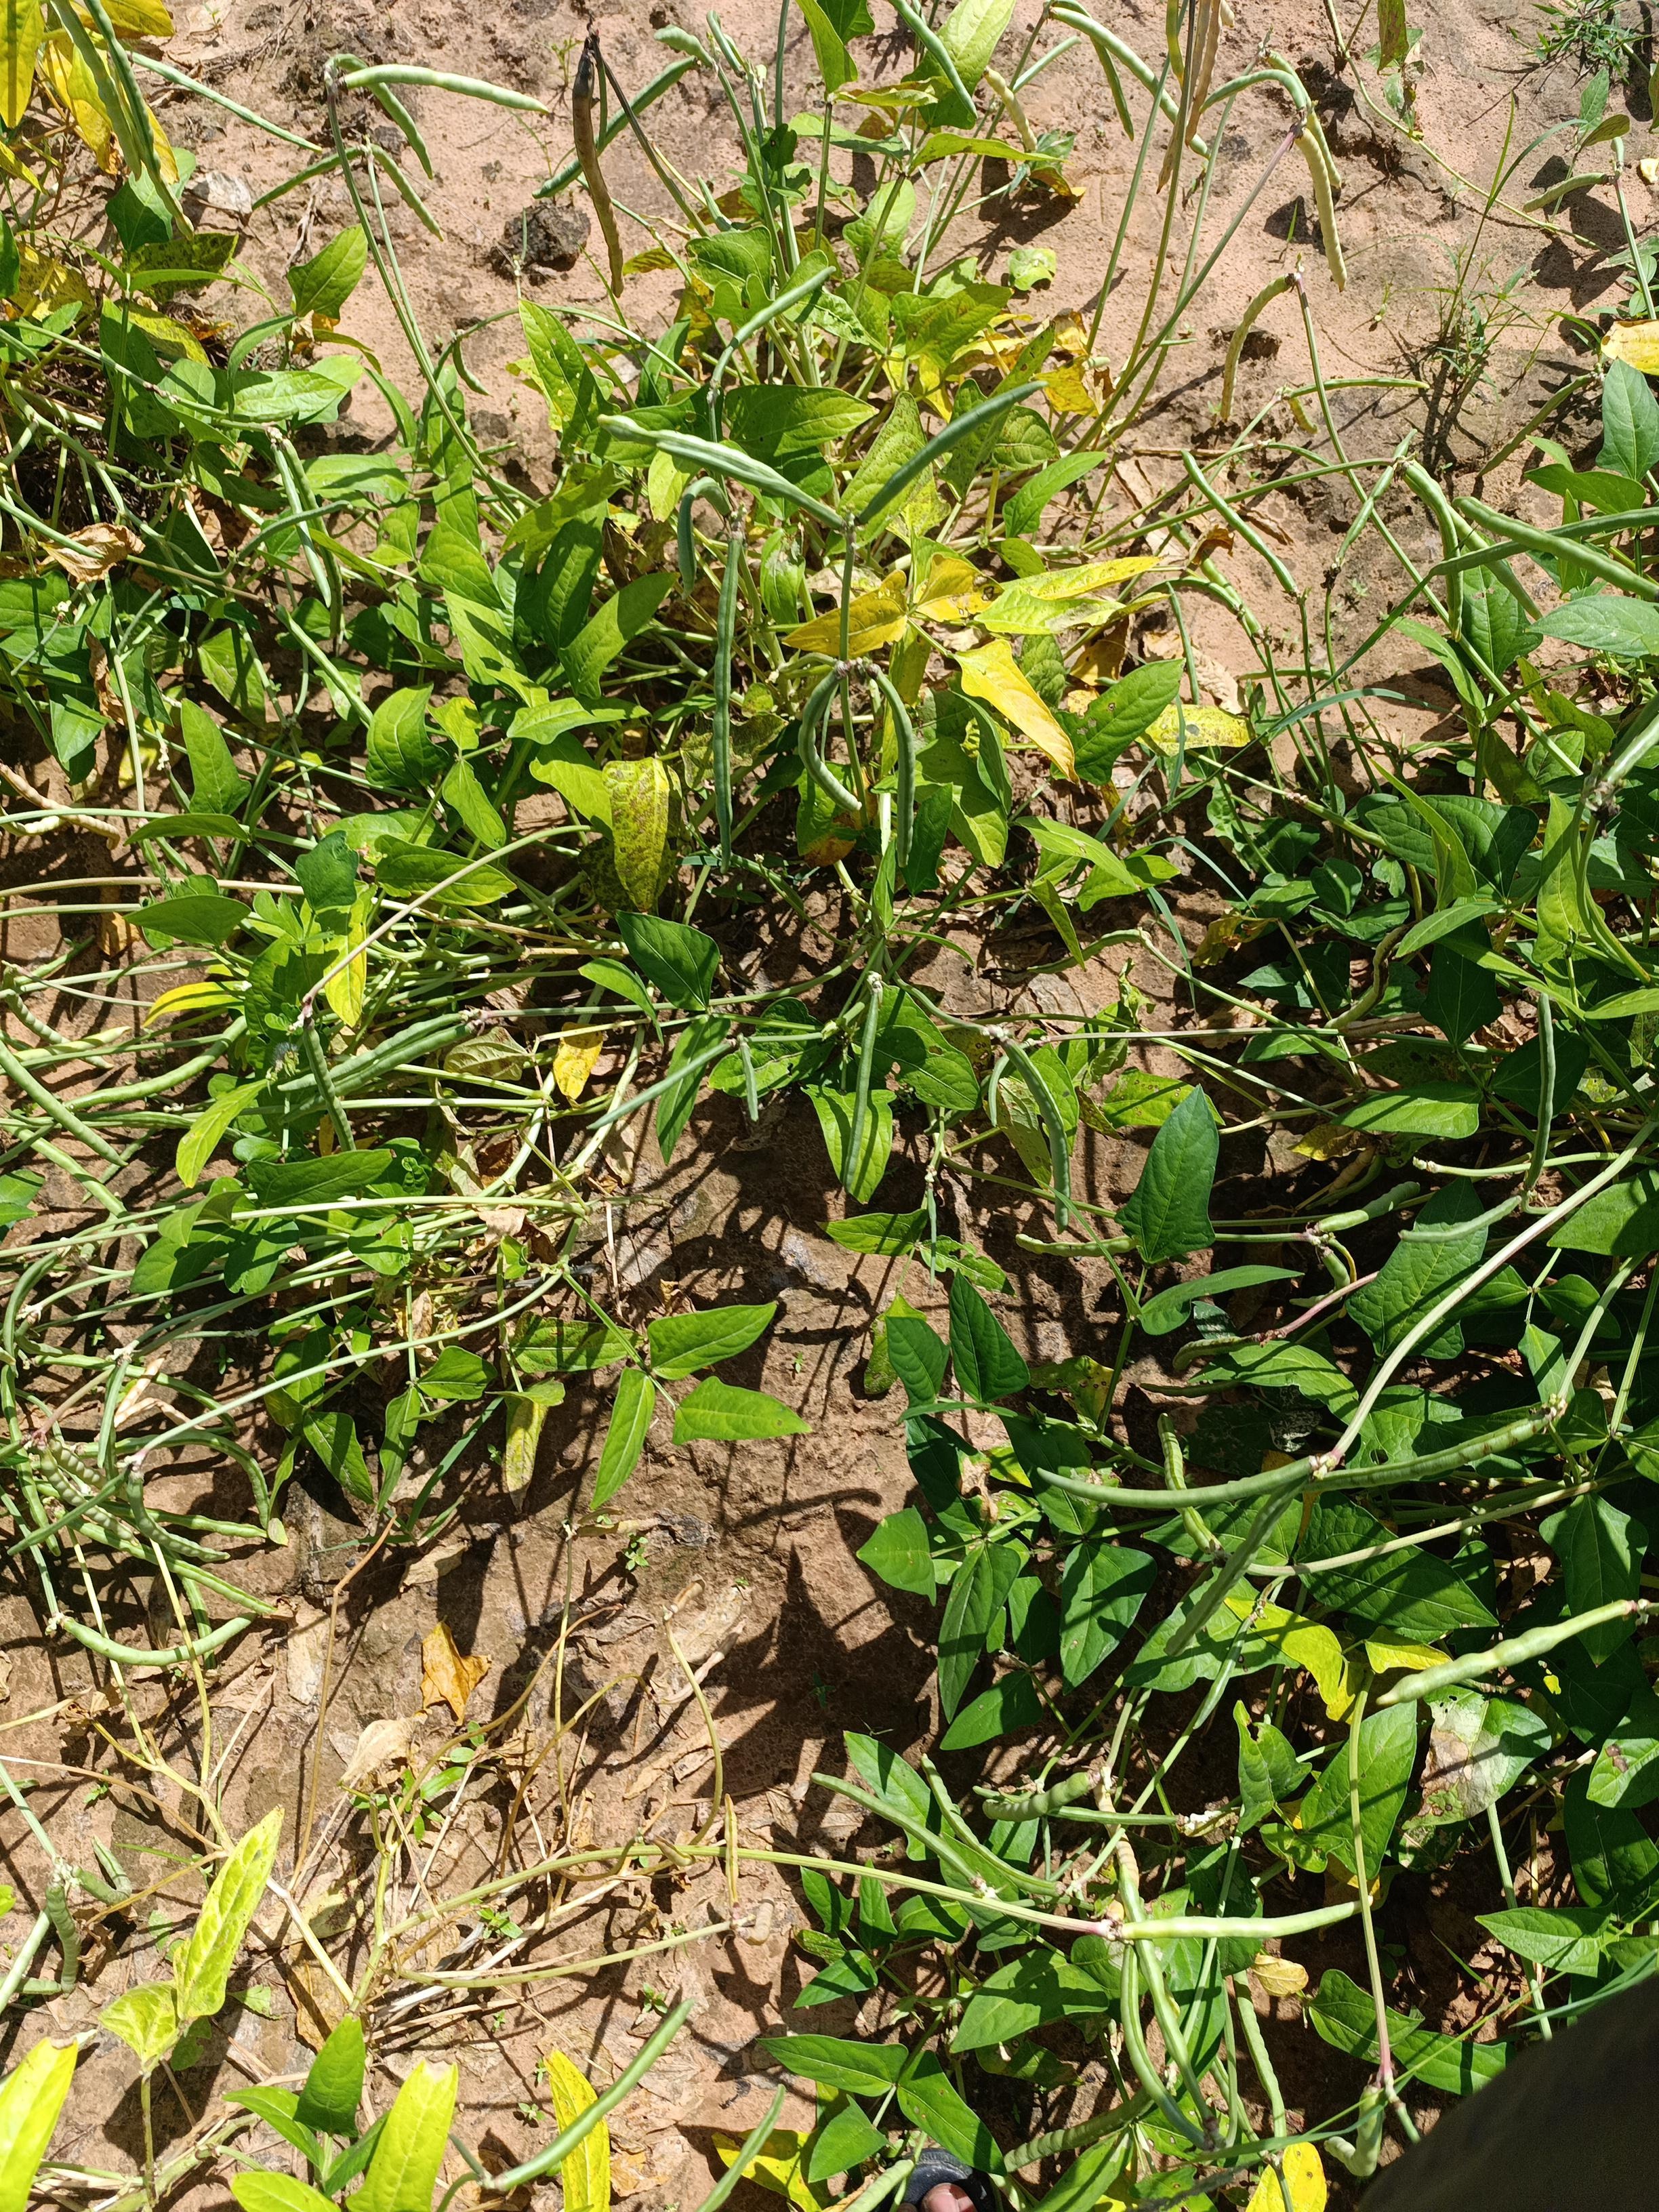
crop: cowpea
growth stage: maturity
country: Nigeria
